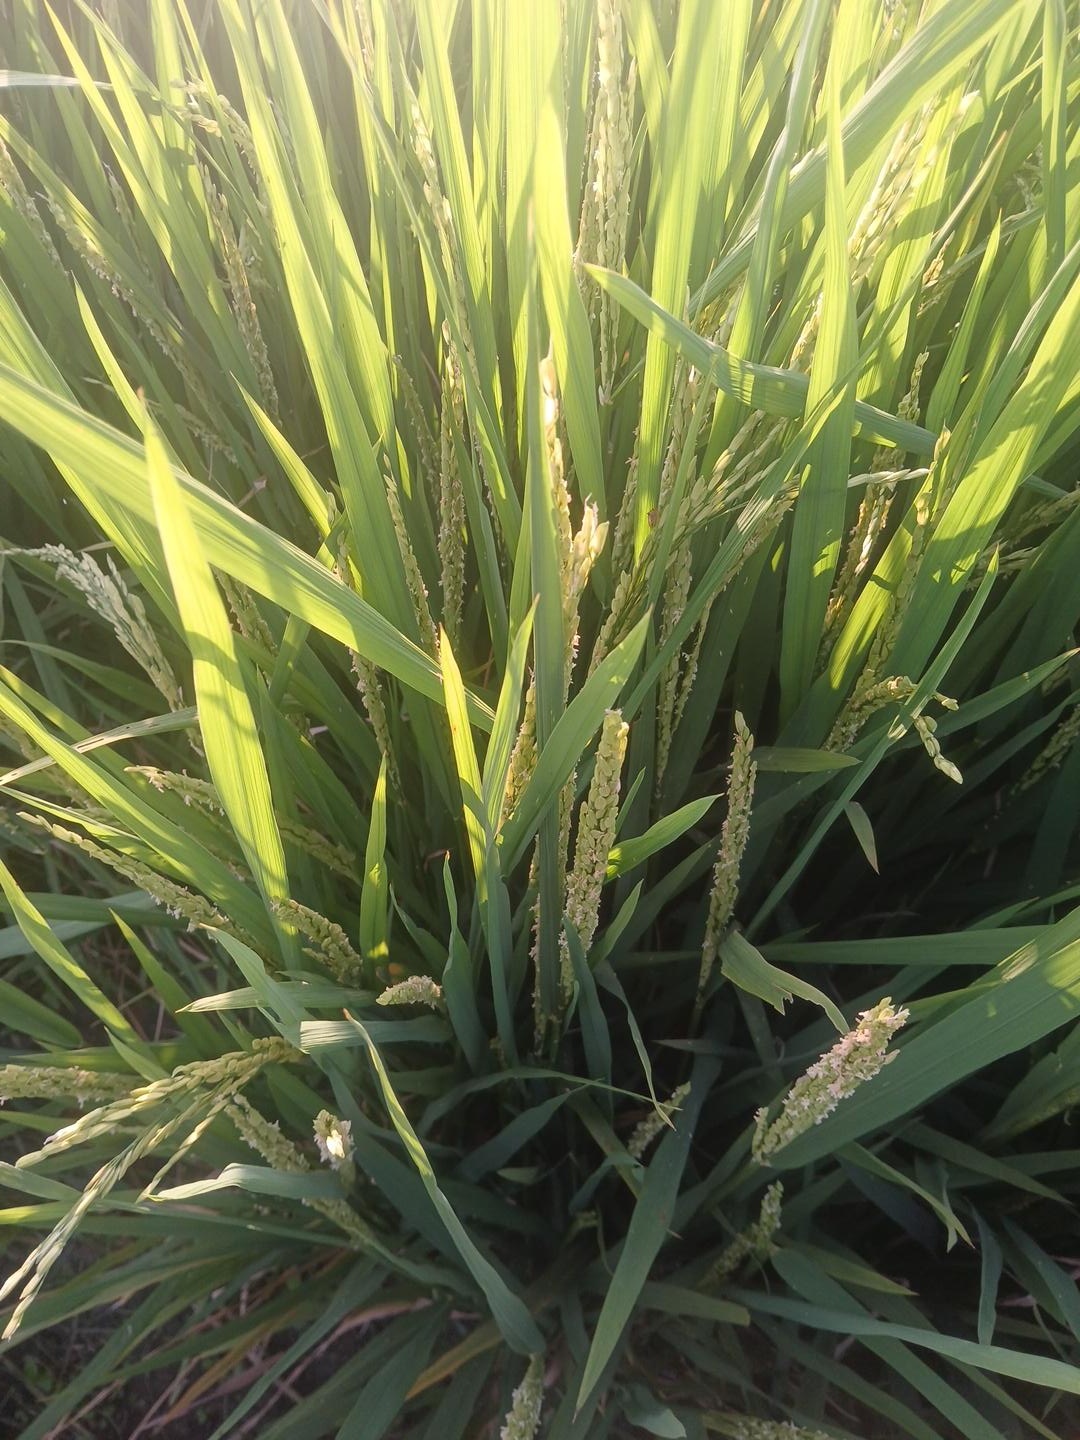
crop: rice
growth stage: flowering
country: Côte d'Ivoire
